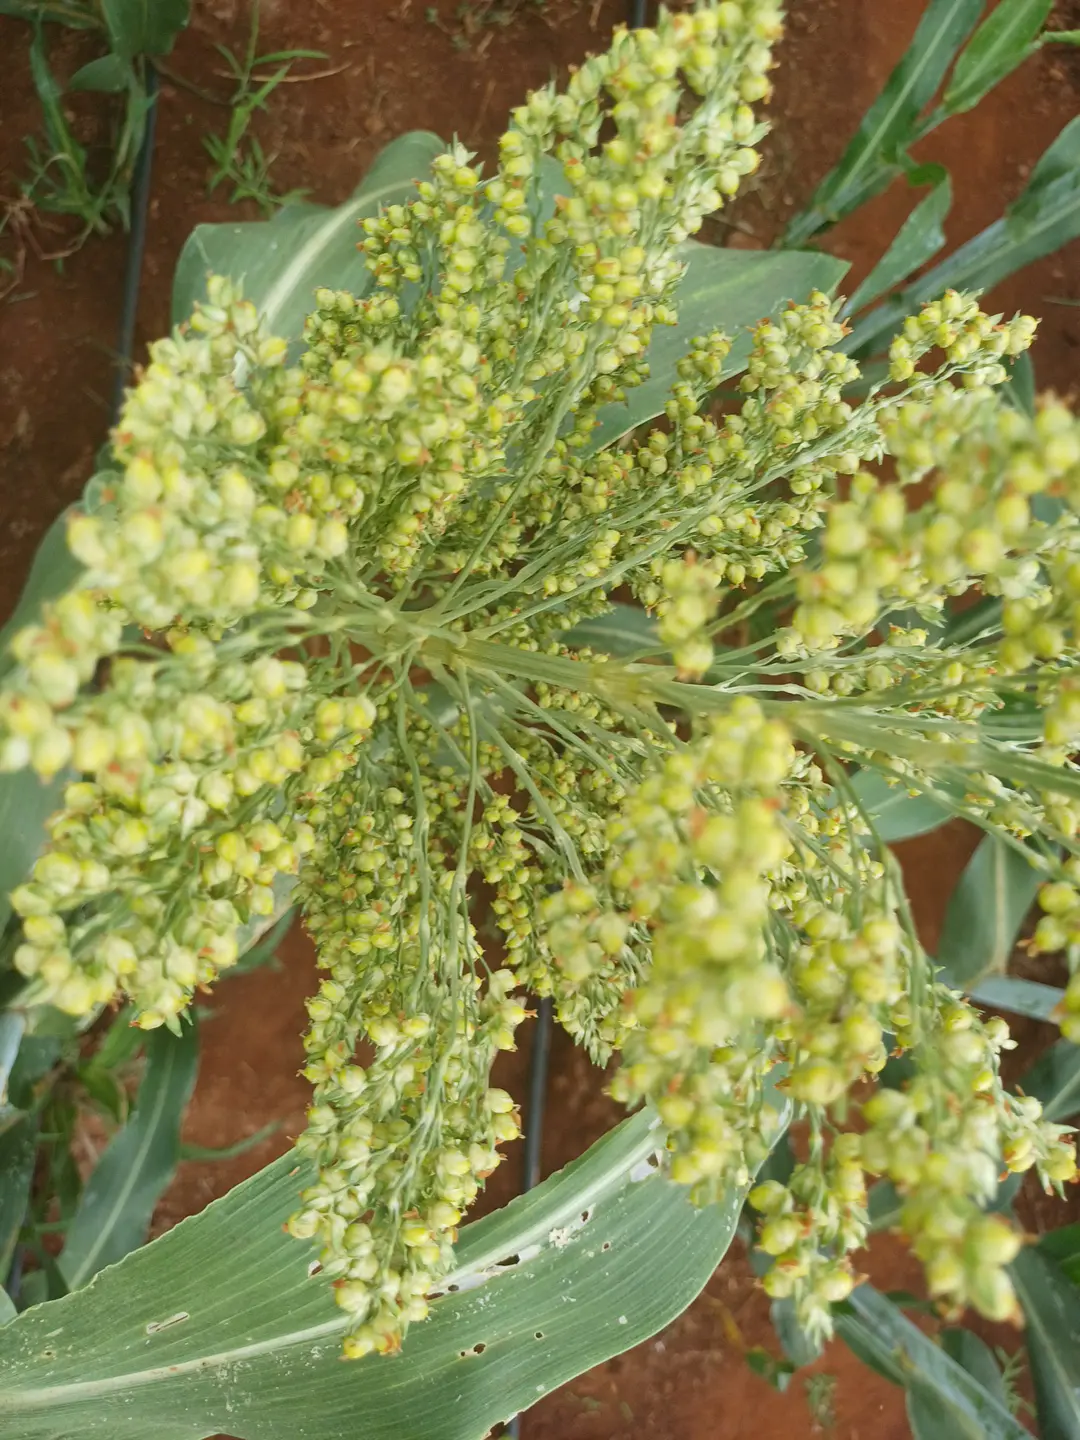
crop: sorghum
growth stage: filling grain
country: Kenya
